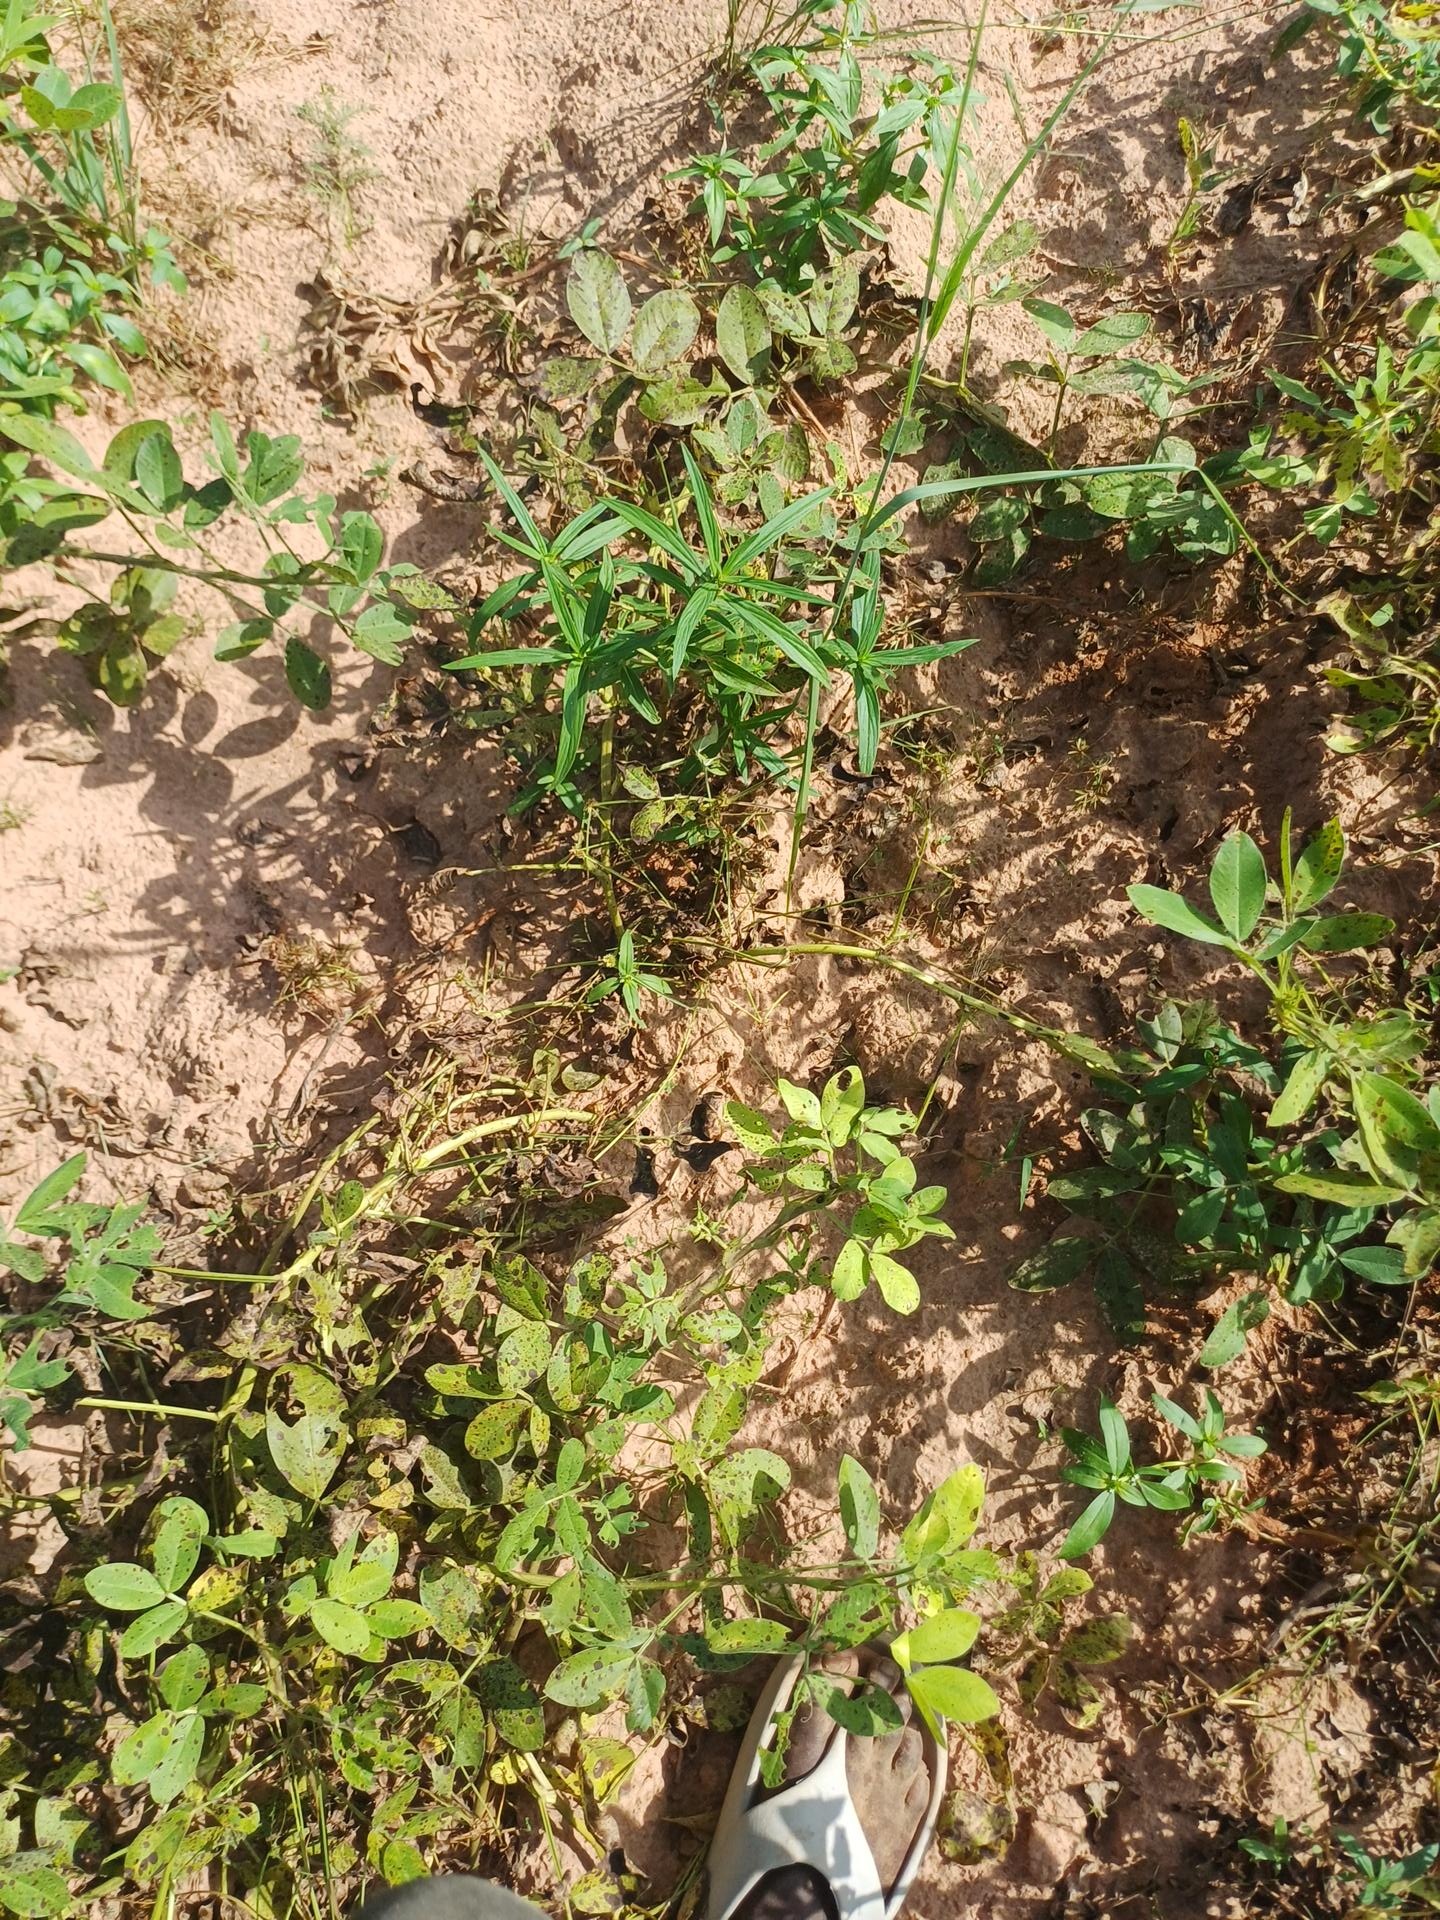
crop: groundnut
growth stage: flowering
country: Senegal
